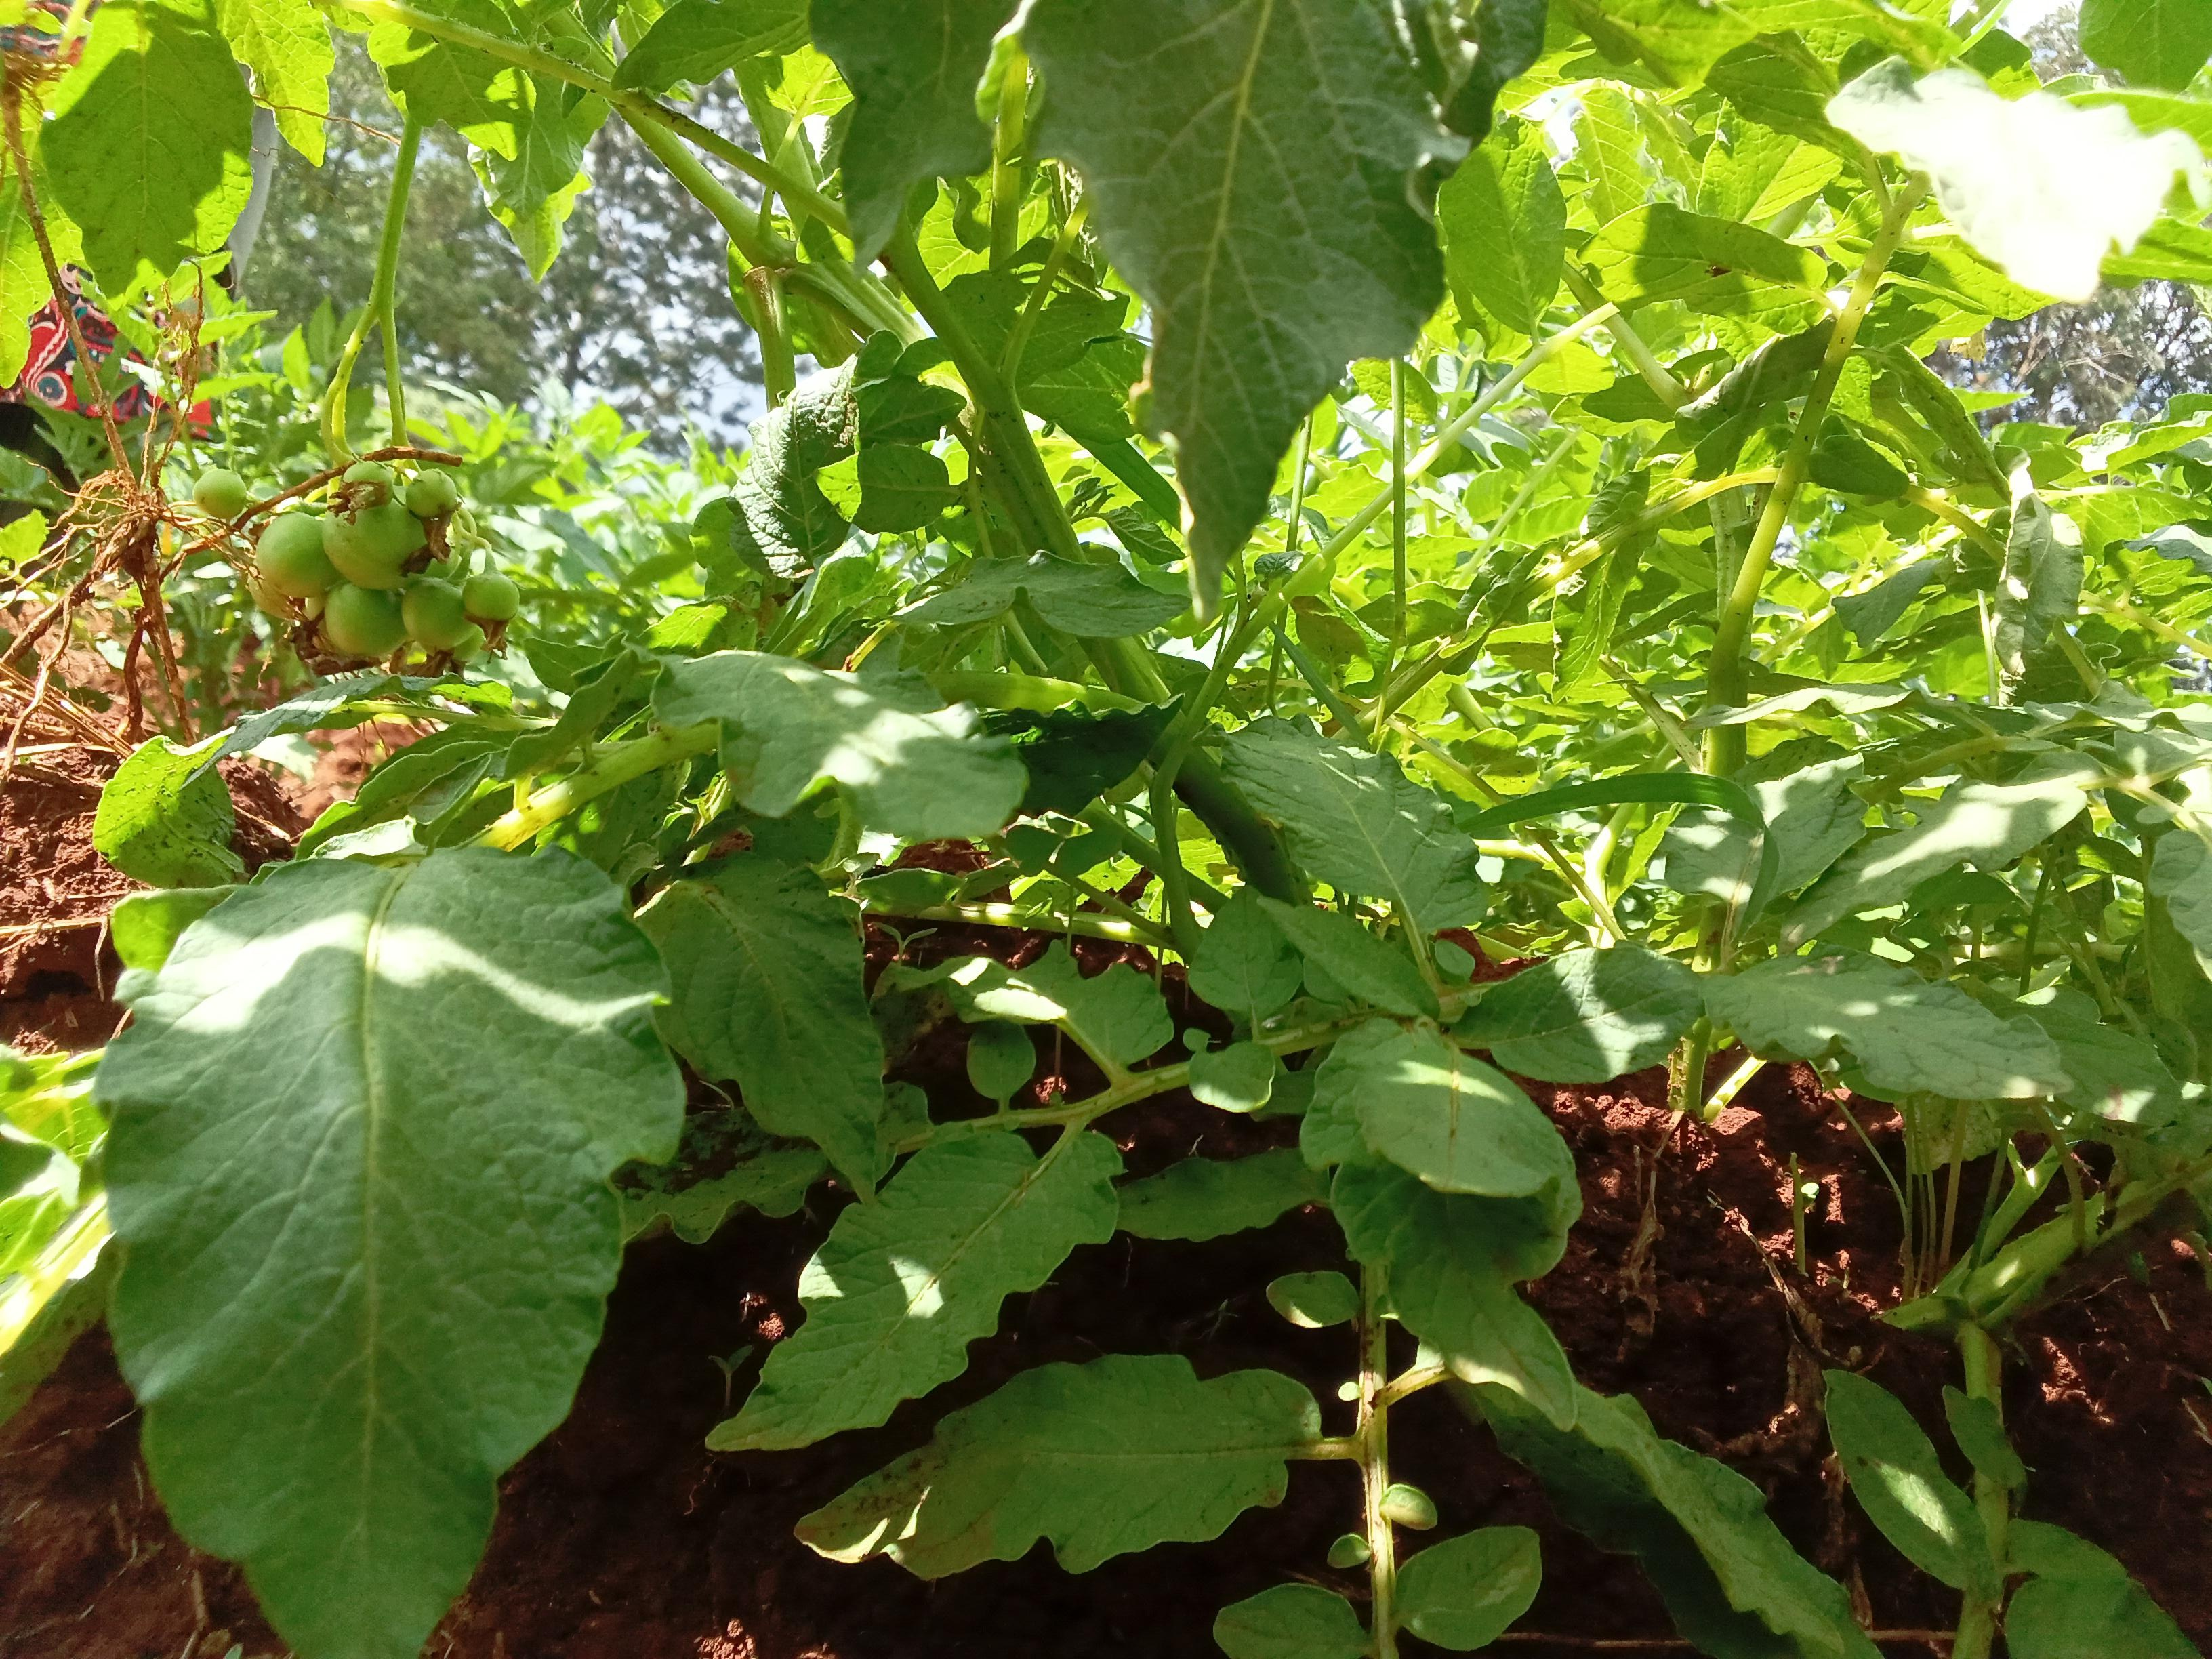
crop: potato
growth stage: flowering
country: Kenya
